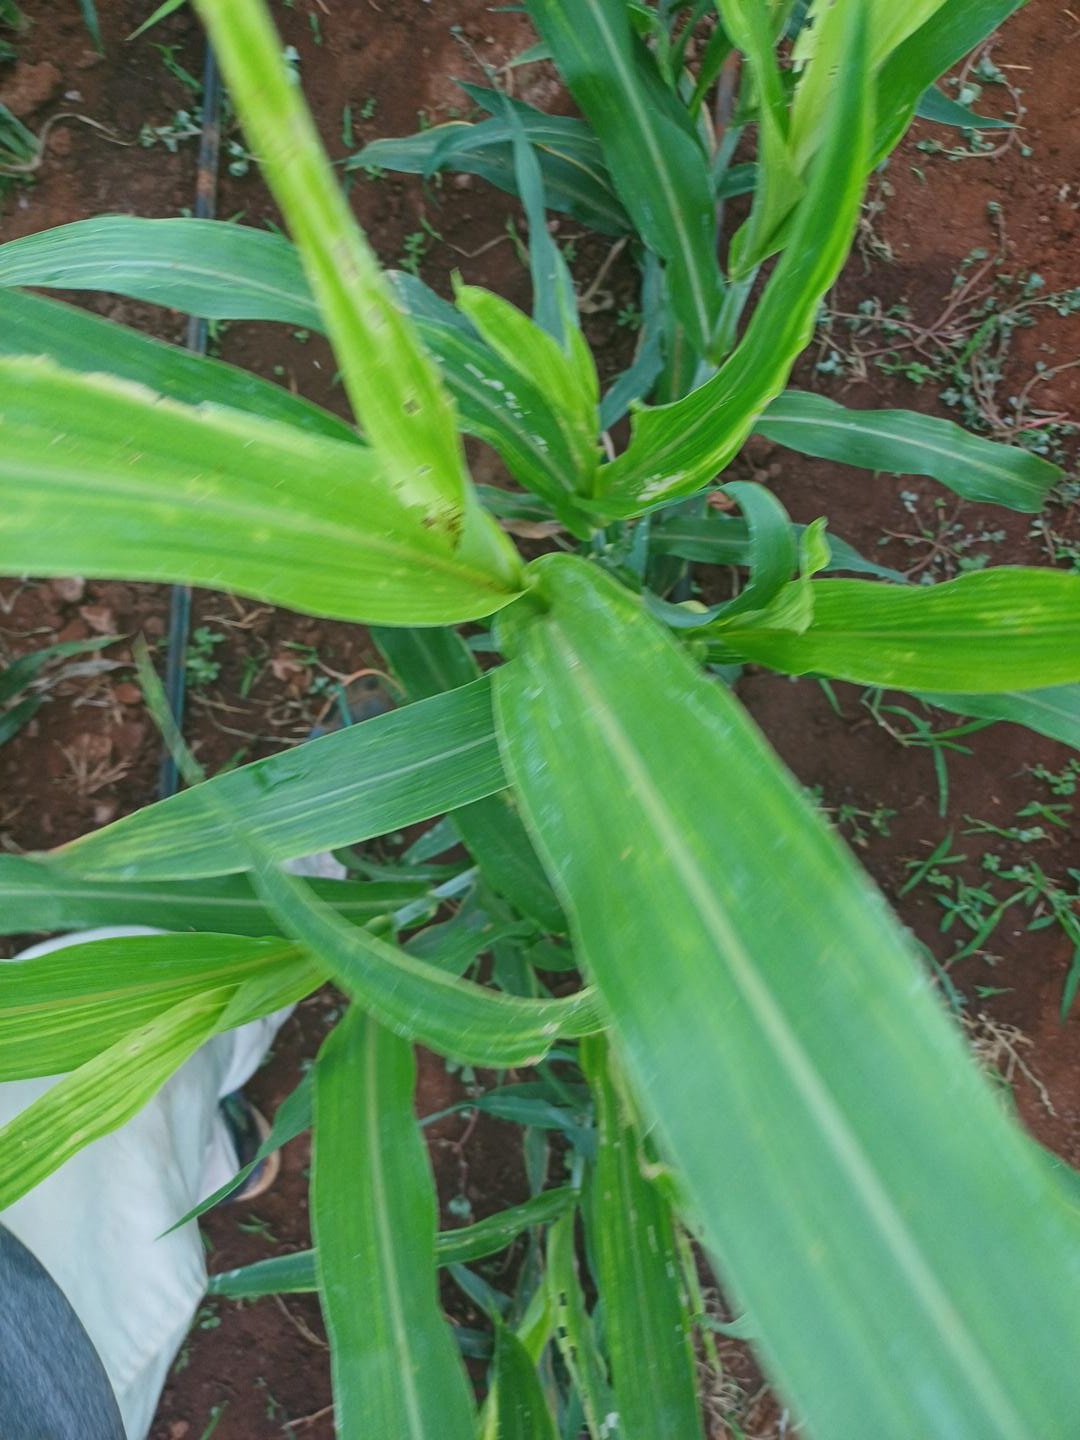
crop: sorghum
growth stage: heading tuber
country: Kenya
